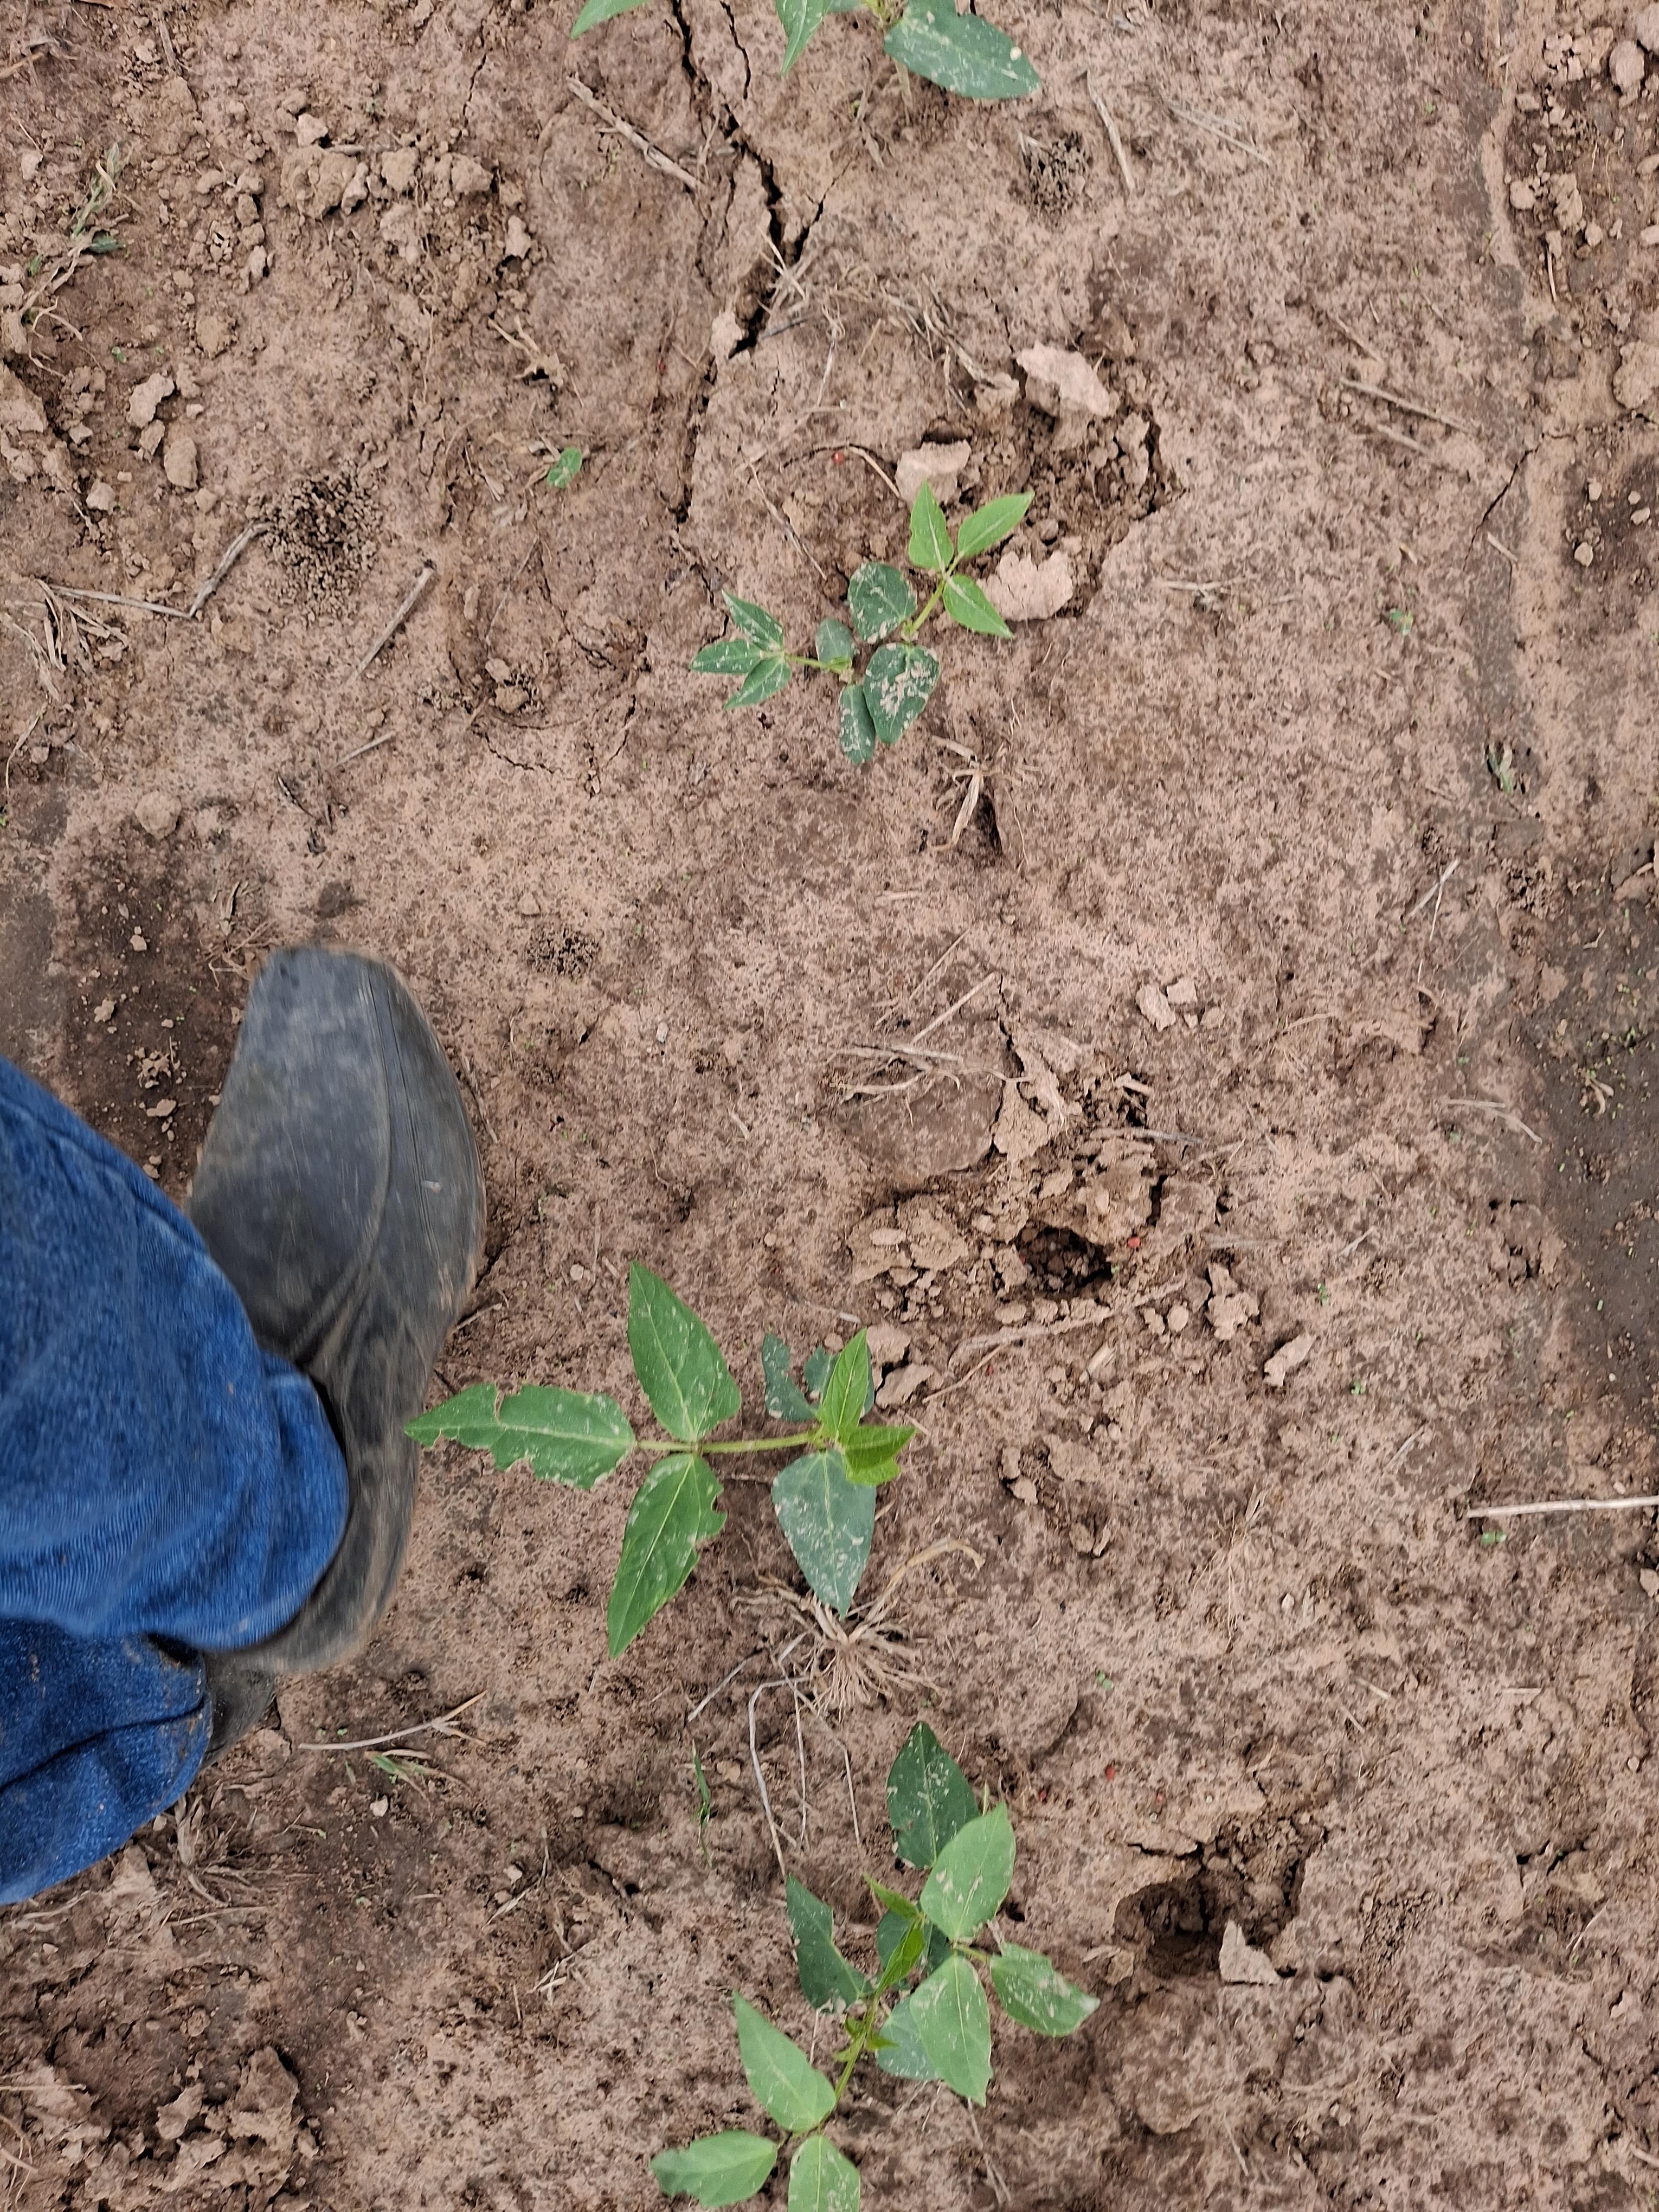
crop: cowpea
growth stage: emergence
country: Nigeria
